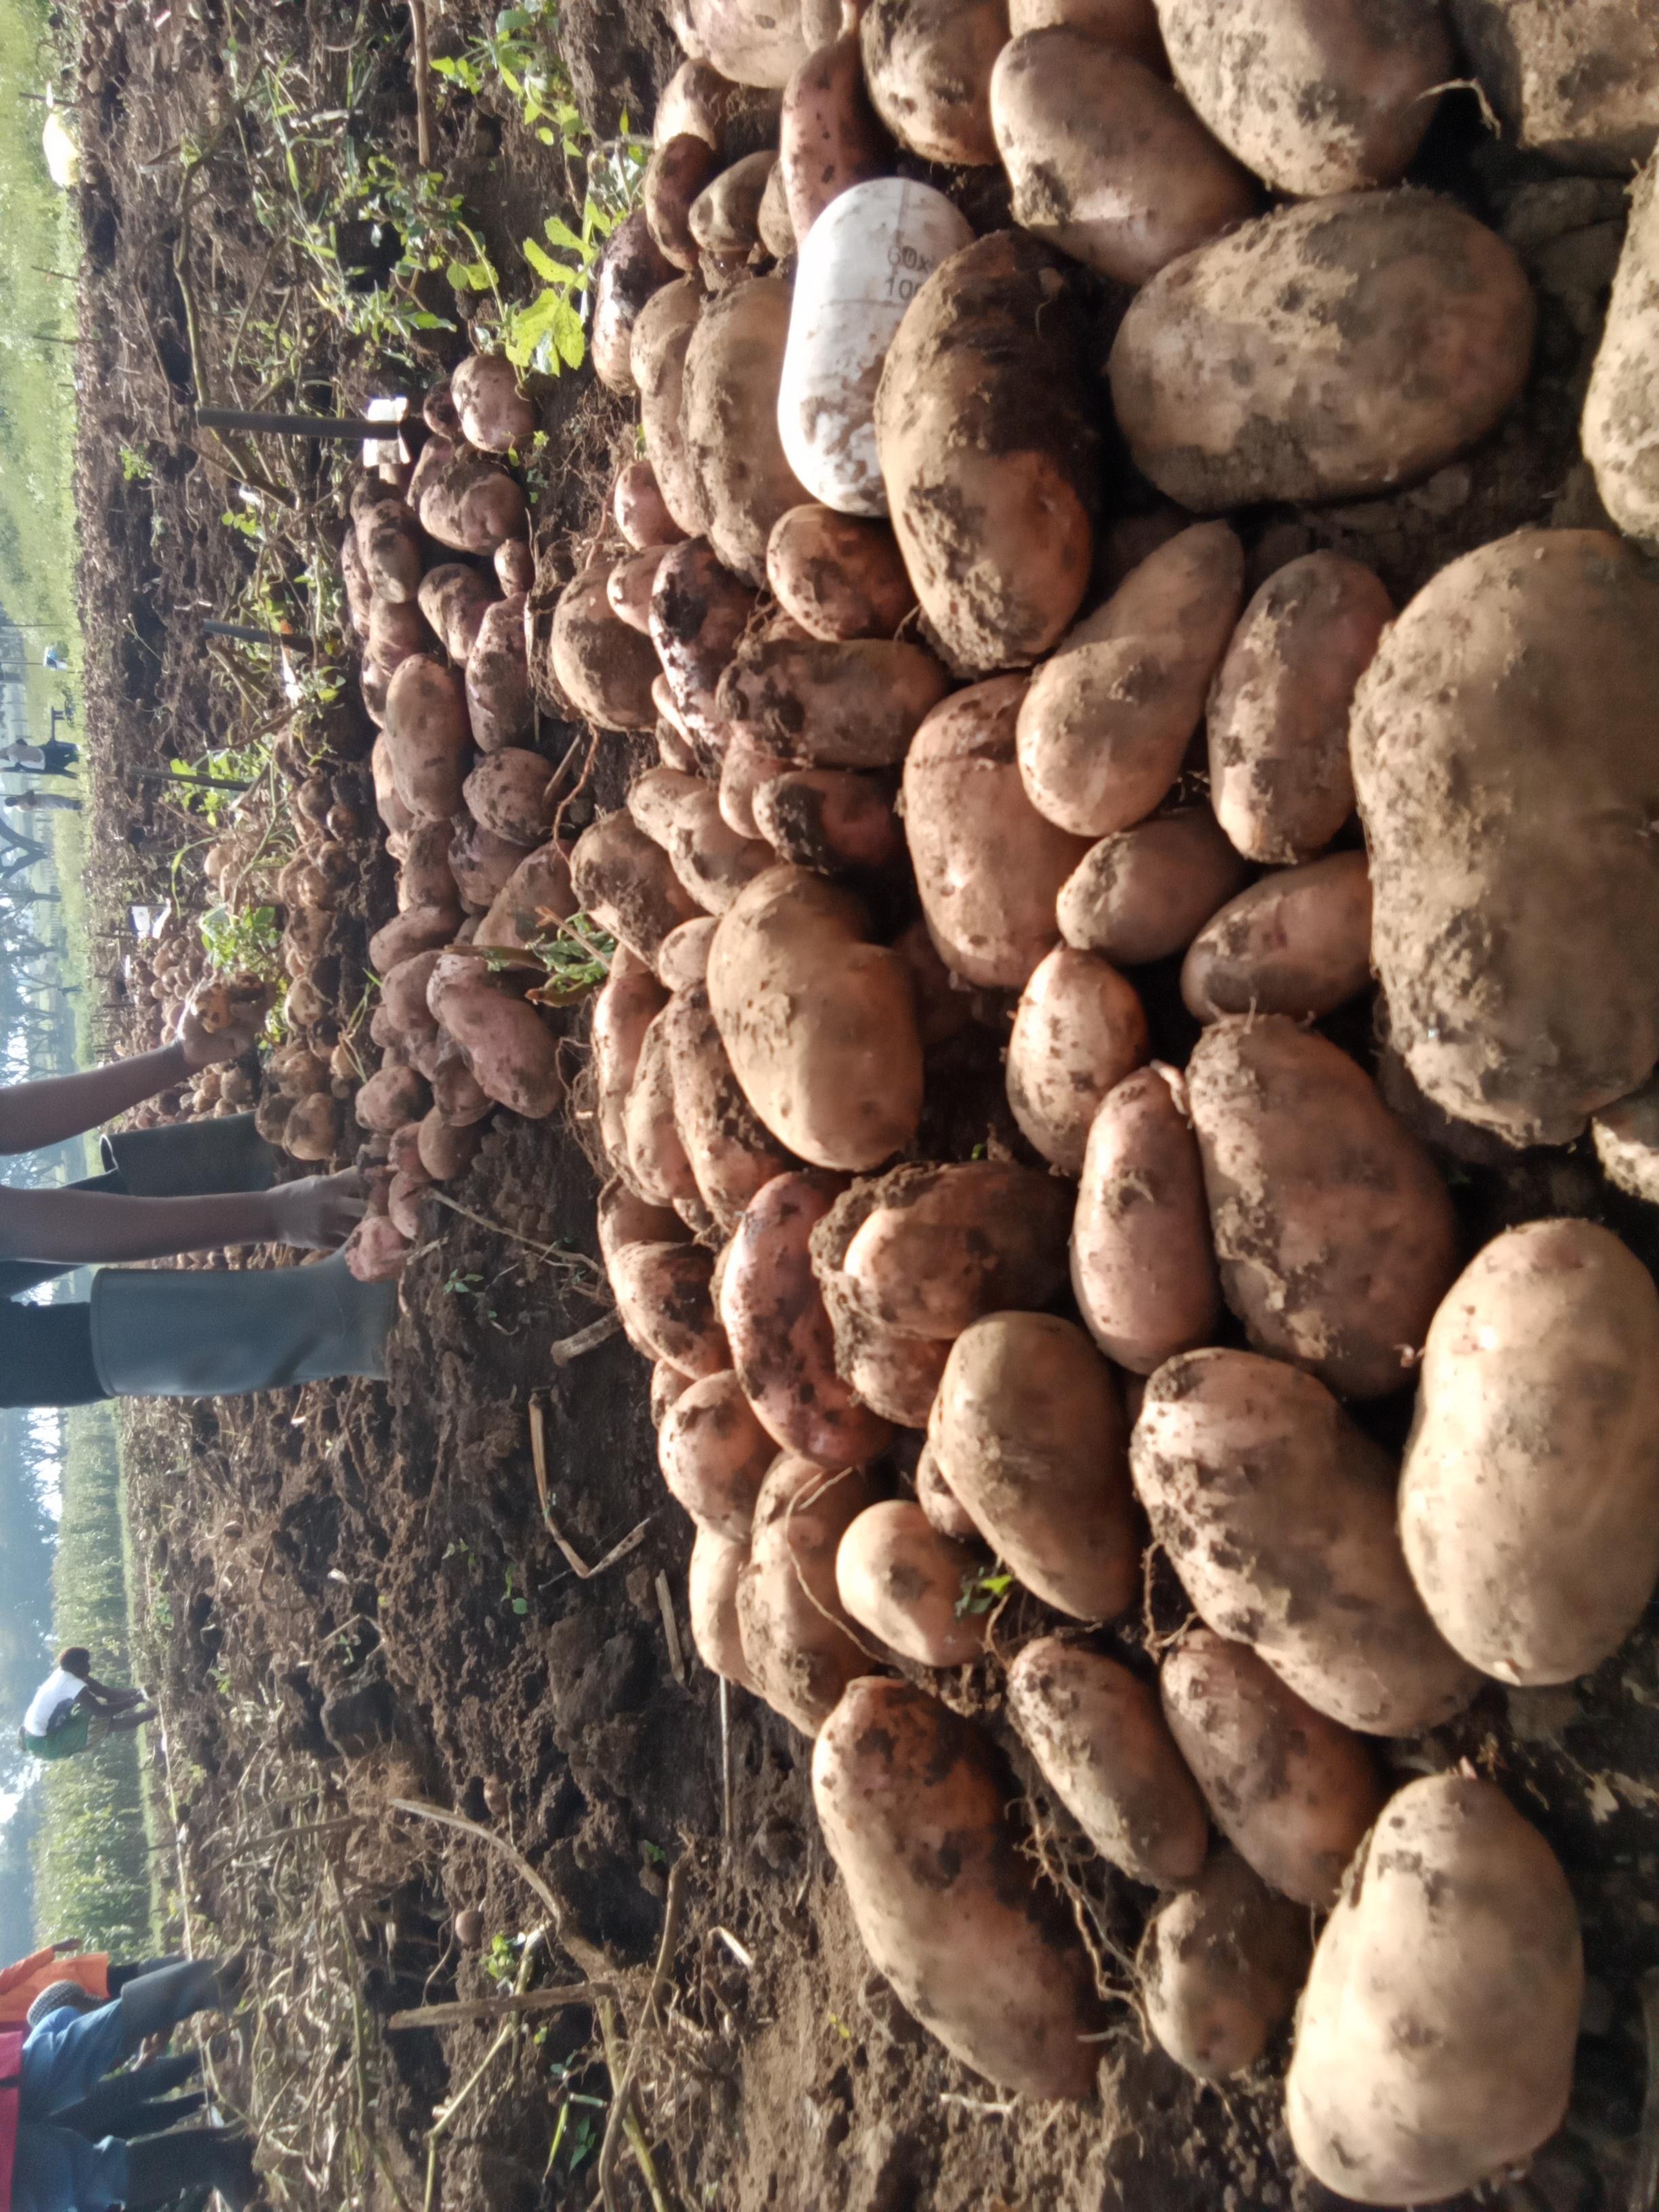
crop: potato
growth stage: harvest
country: Kenya
